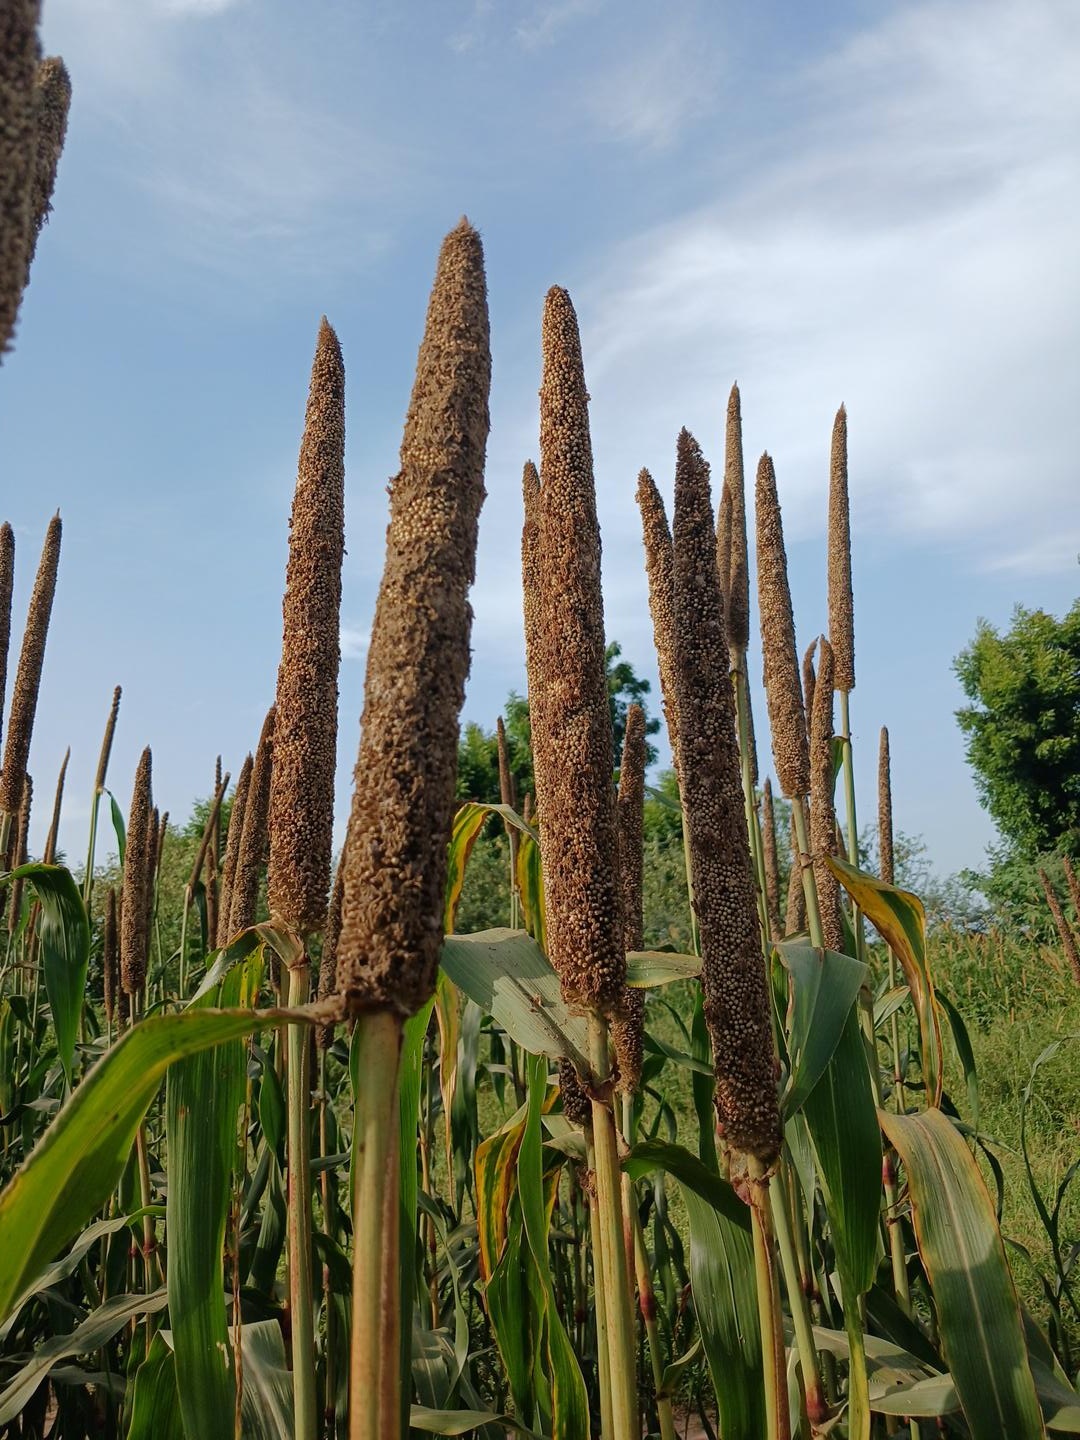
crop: pearl millet
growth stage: maturity
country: Senegal
